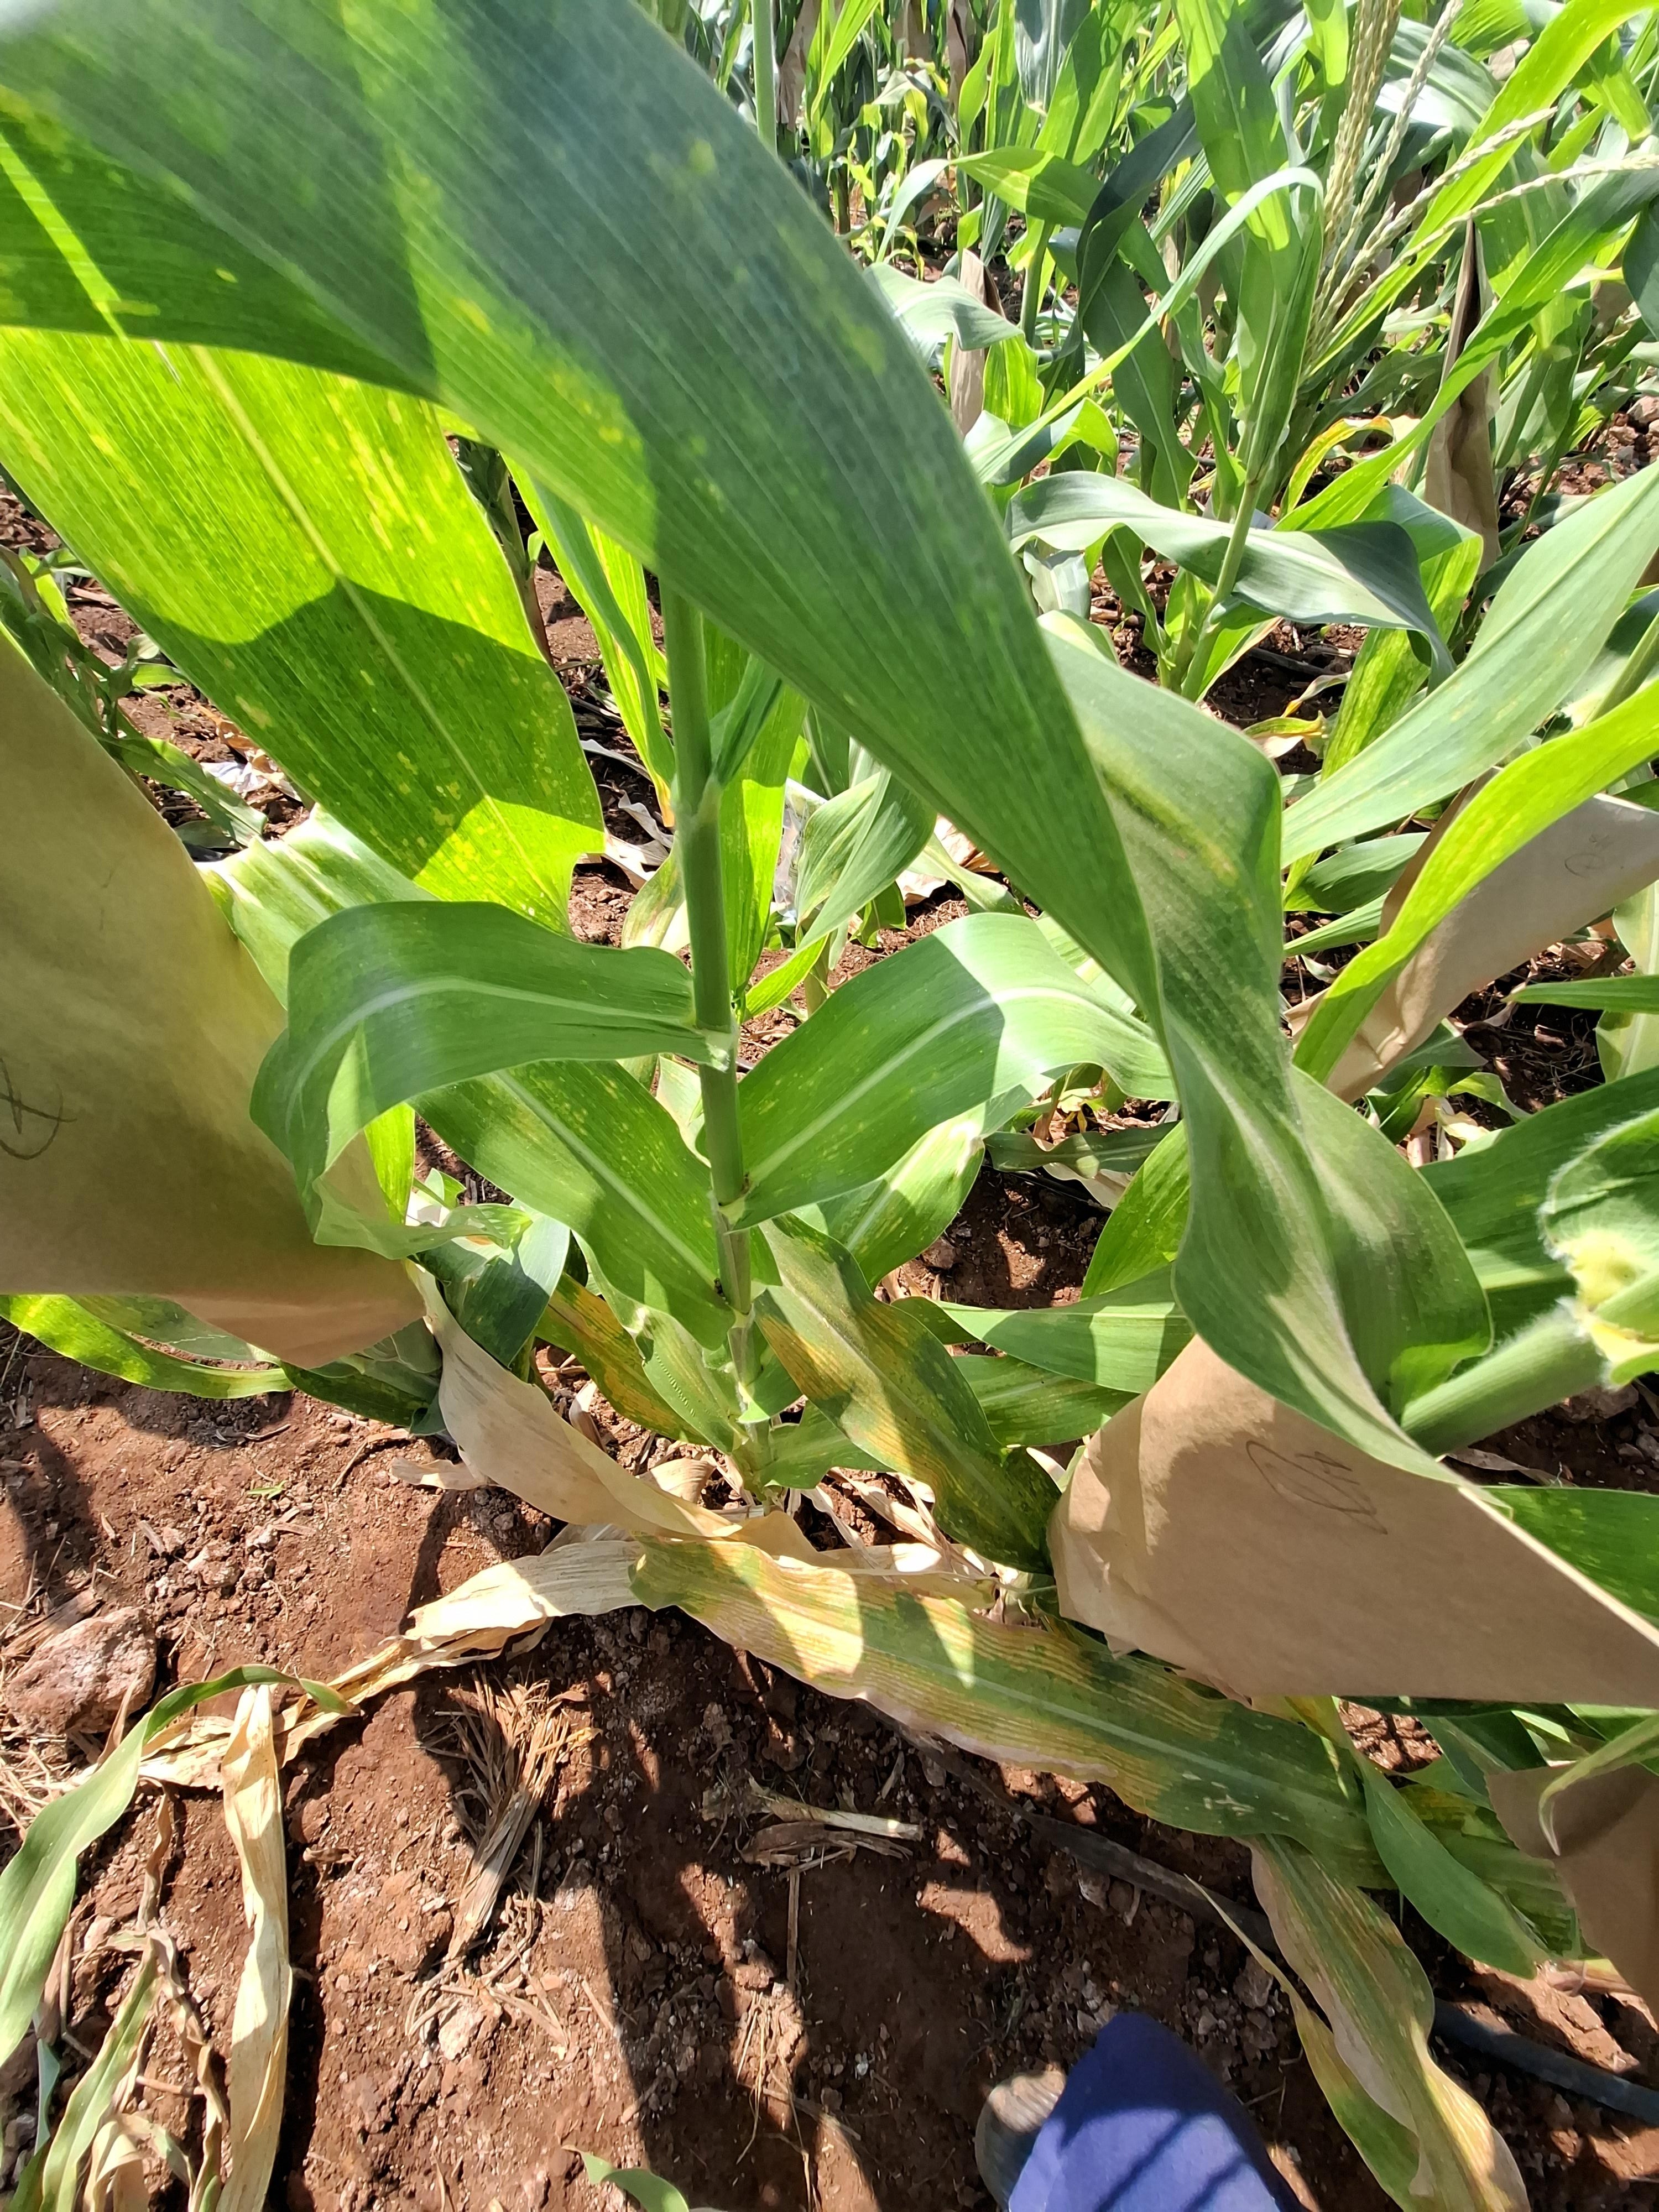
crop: maize
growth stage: flowering
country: Kenya
